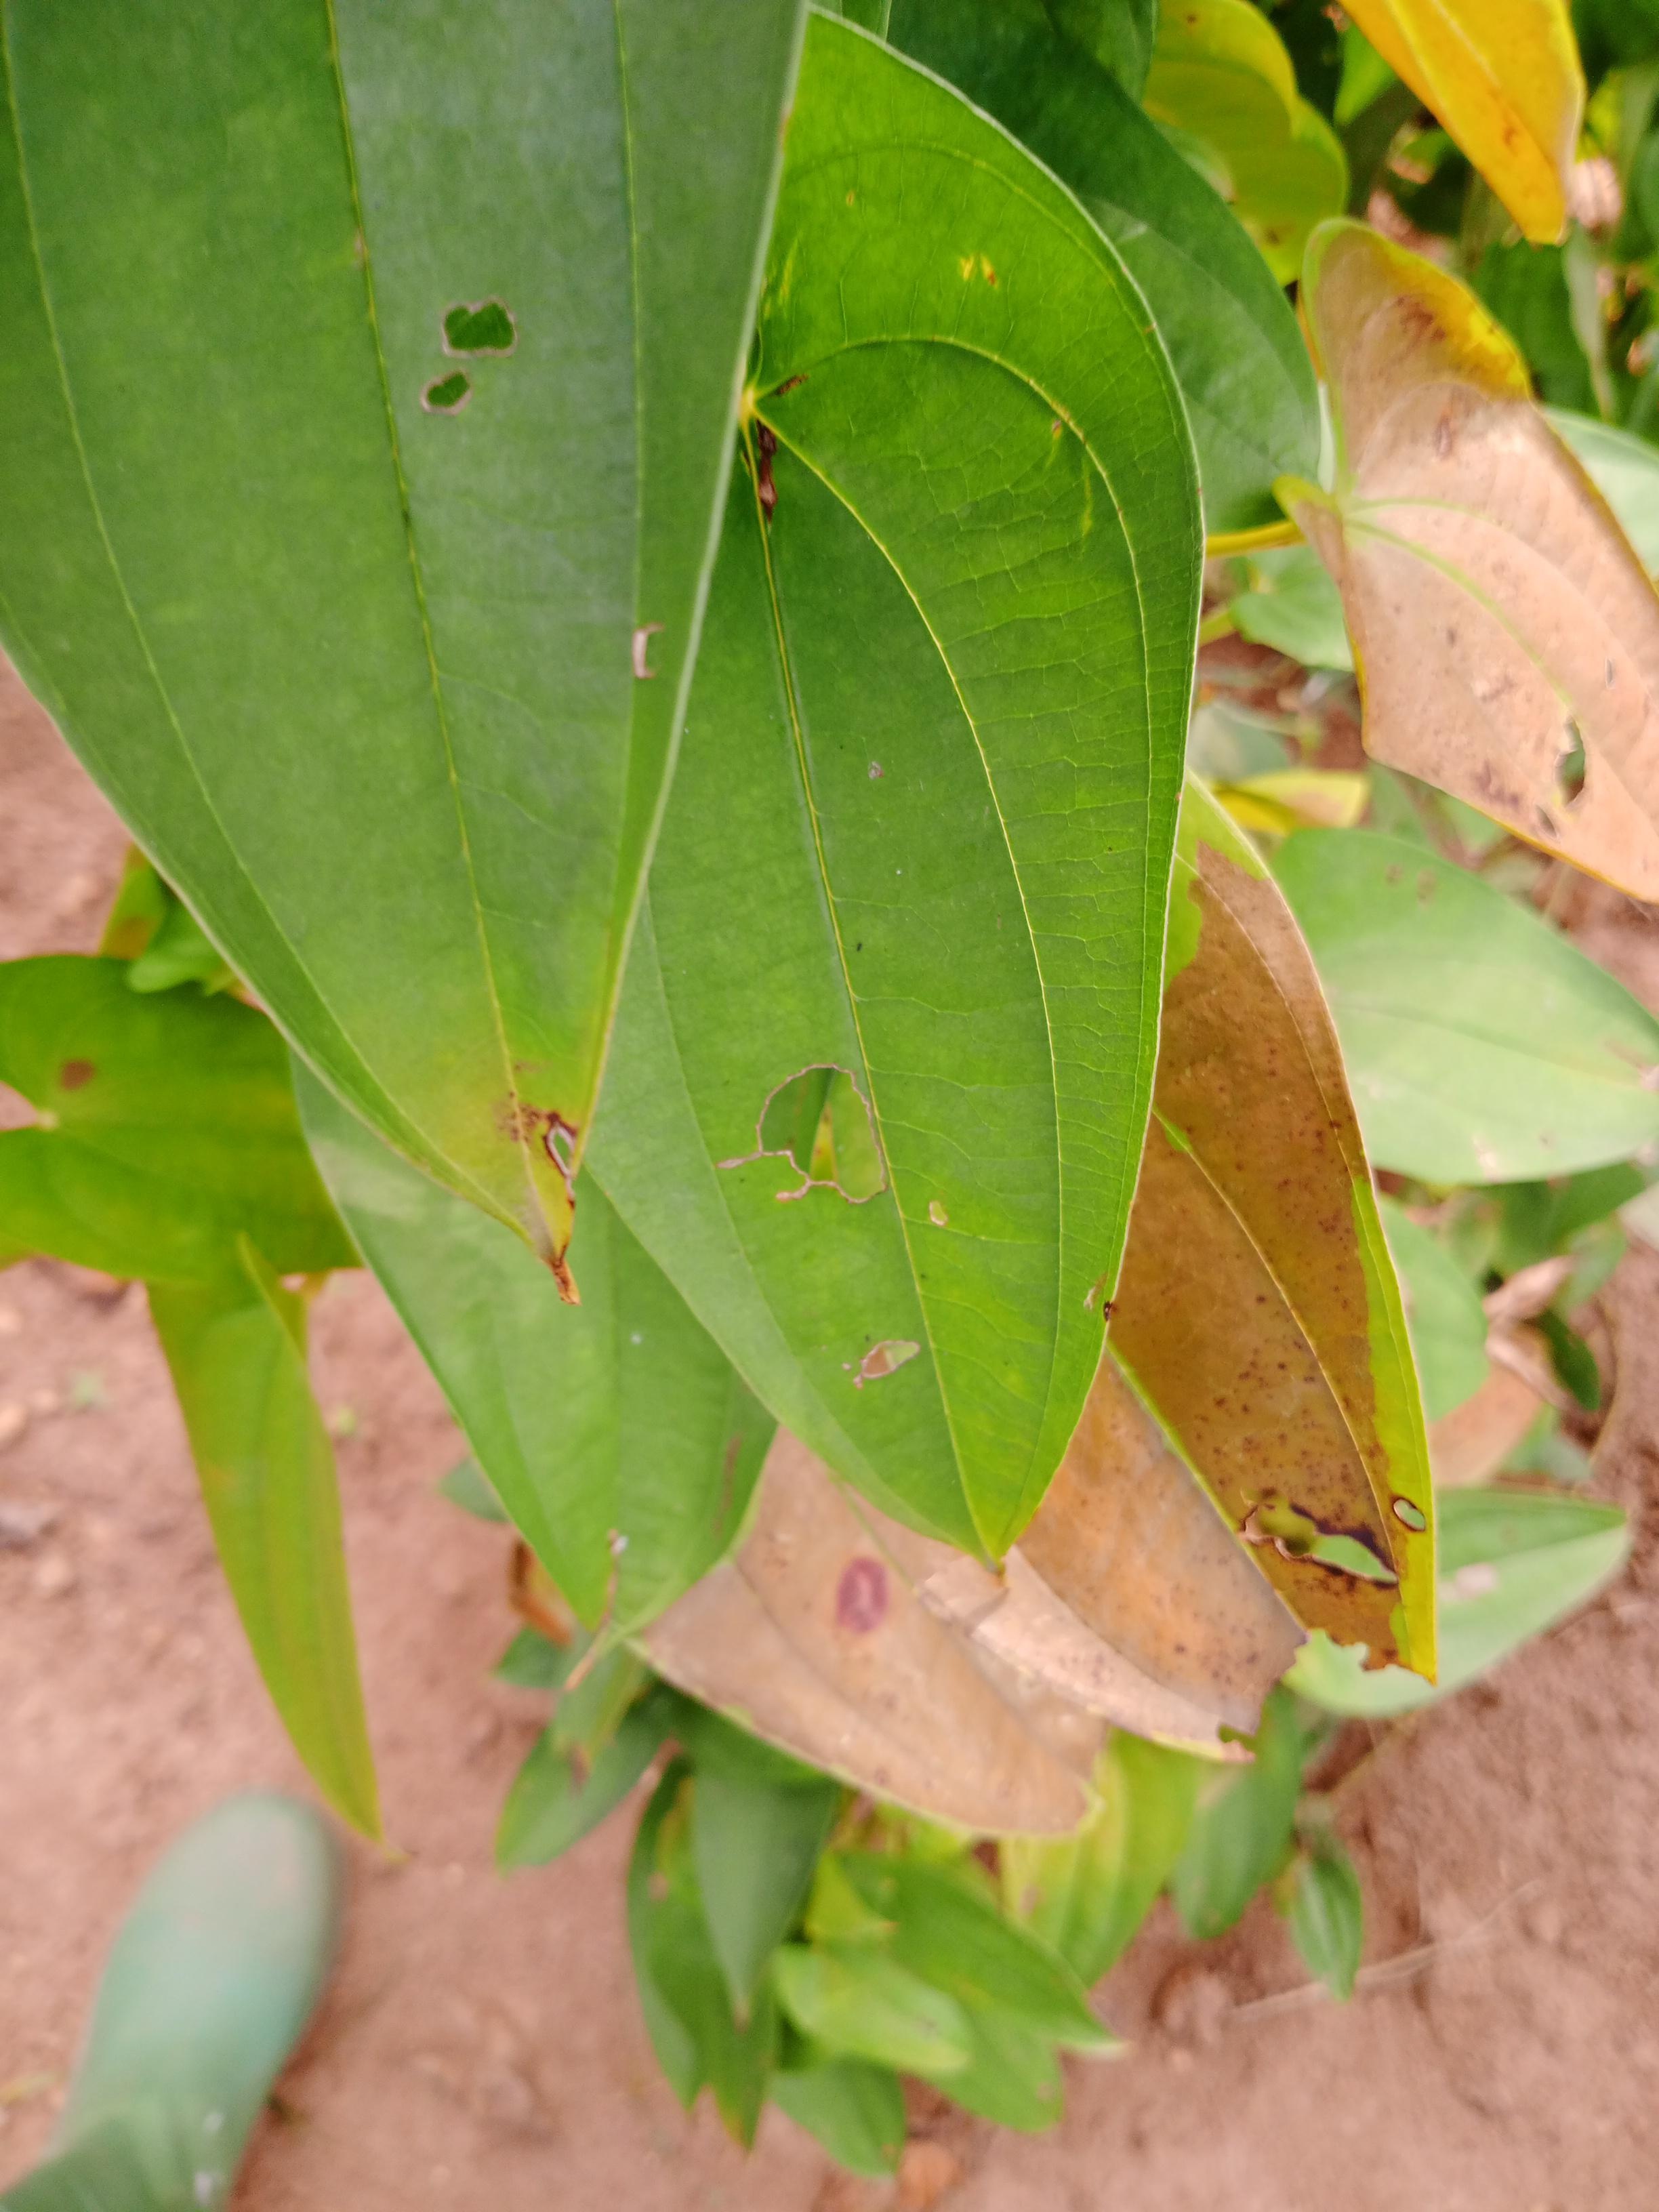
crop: yam
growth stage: vegetative
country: Nigeria
